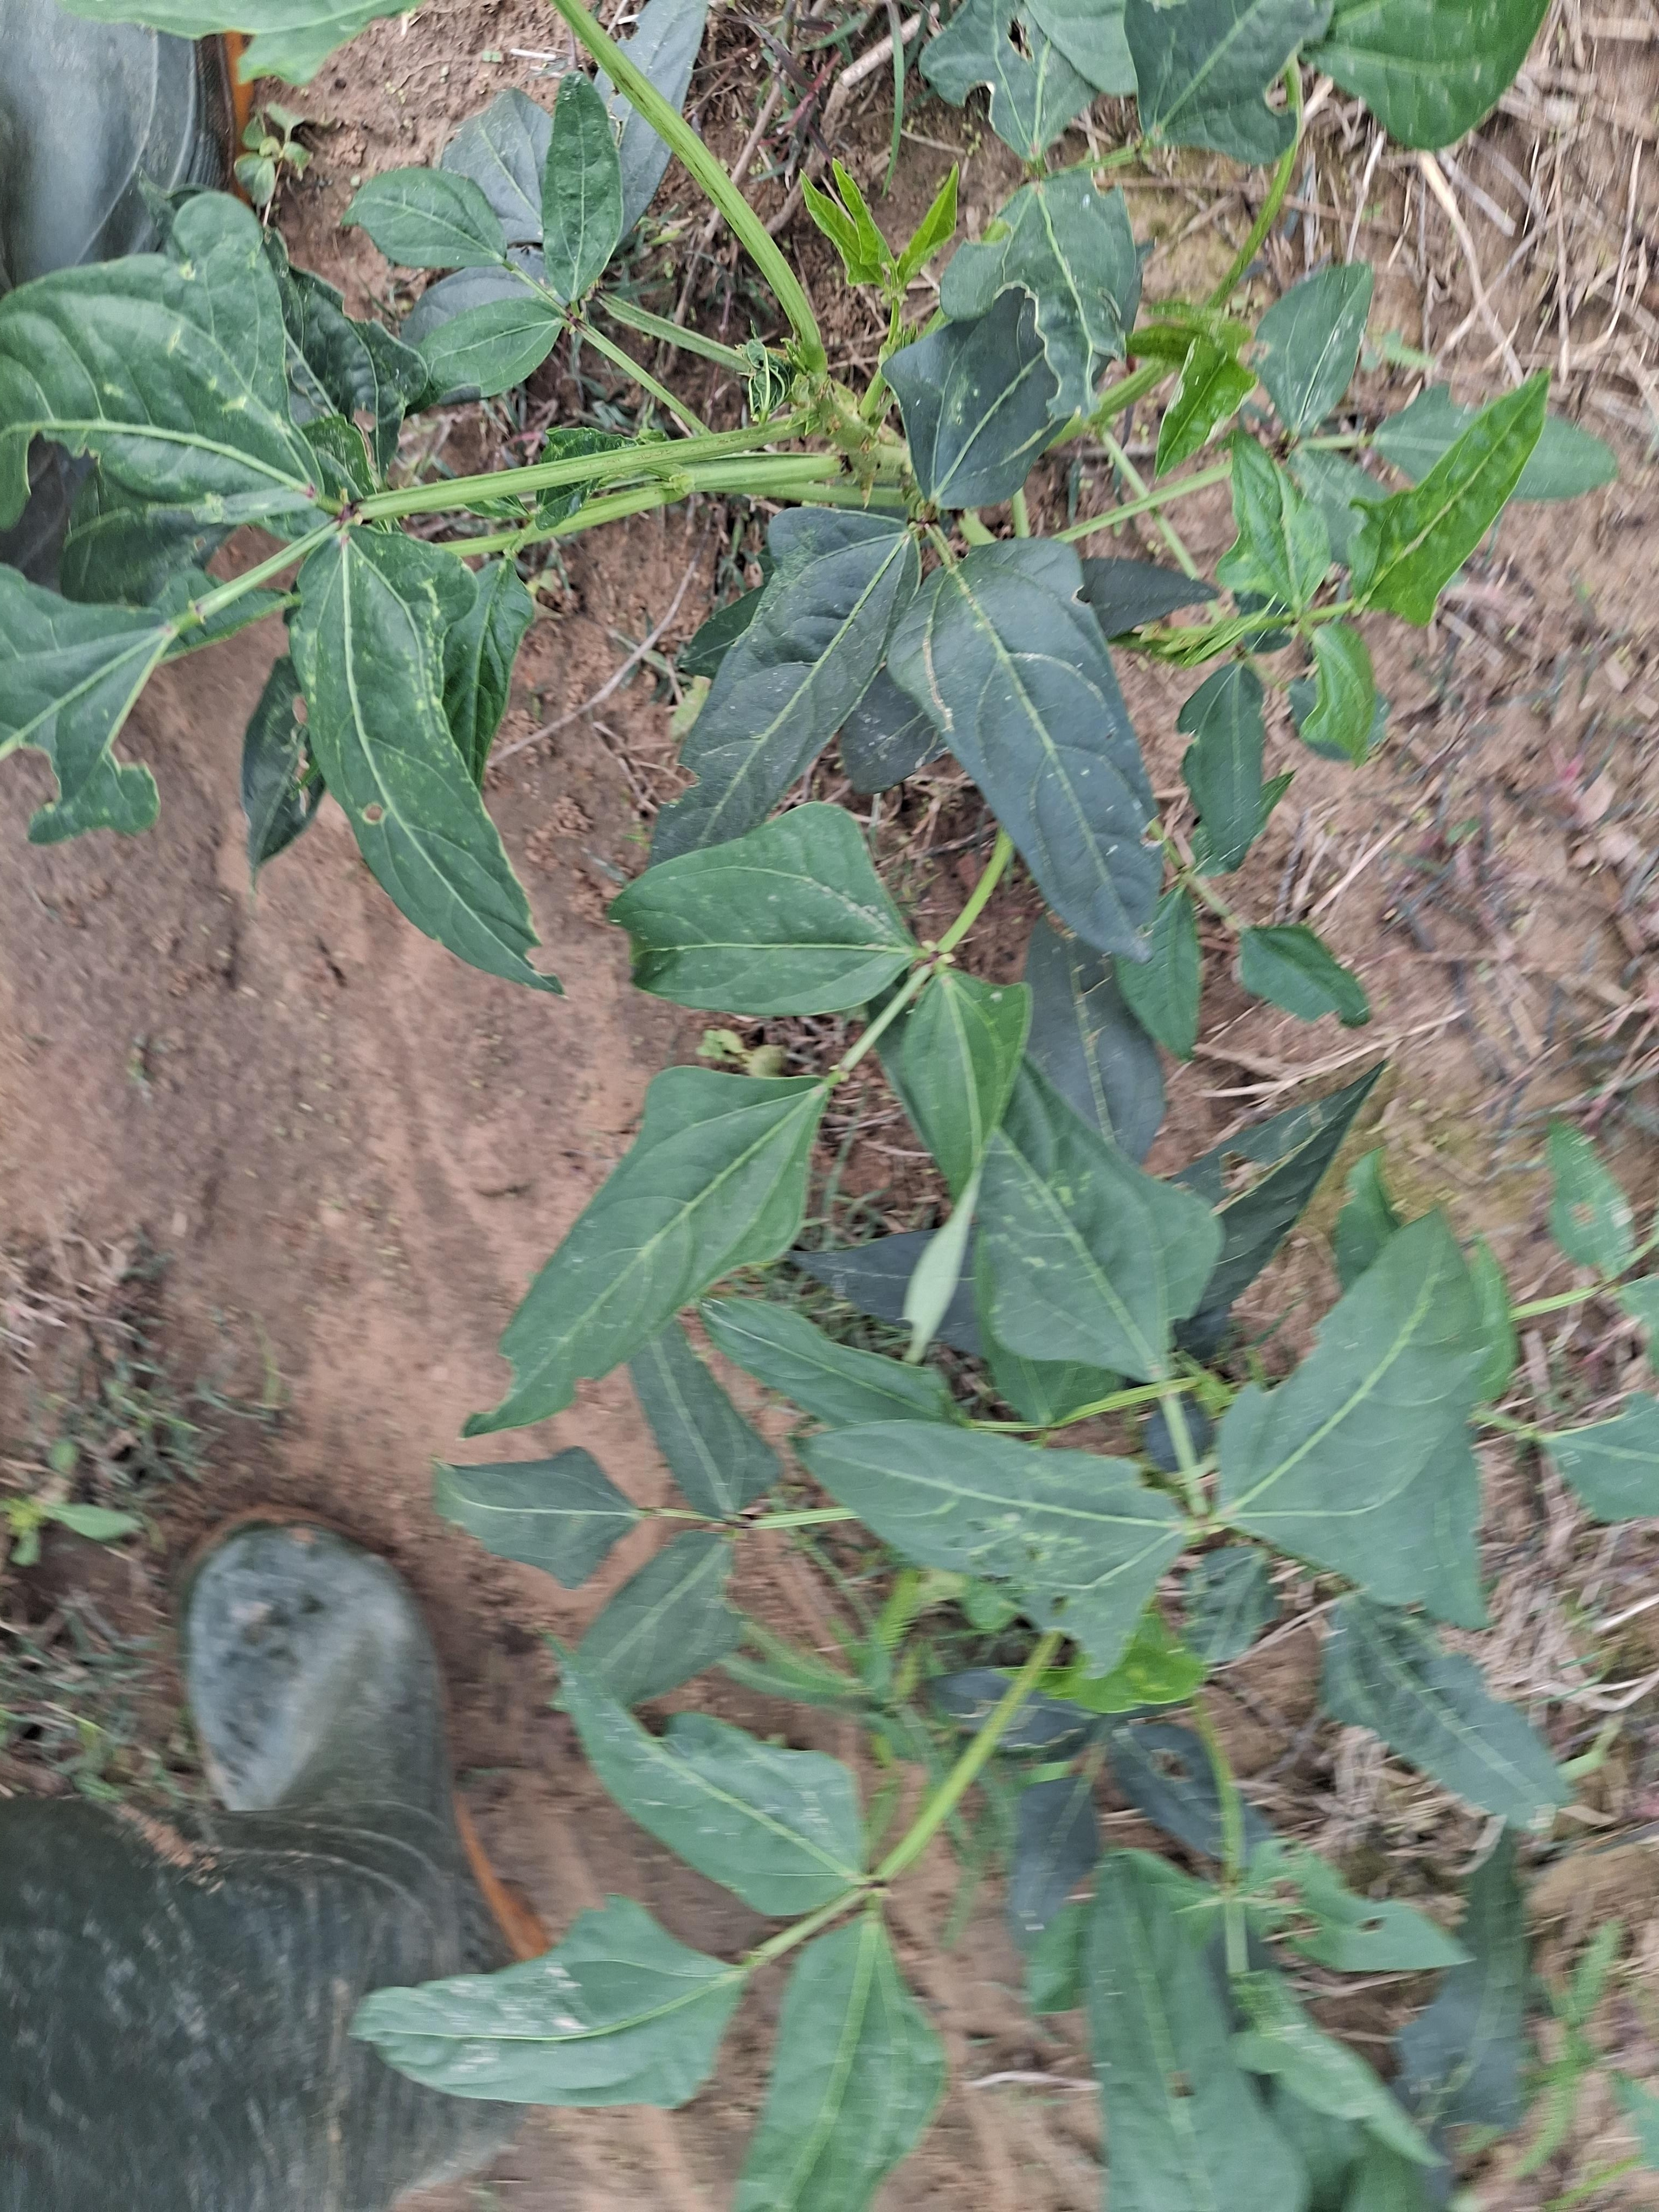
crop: cowpea
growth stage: vegetative
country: Nigeria
